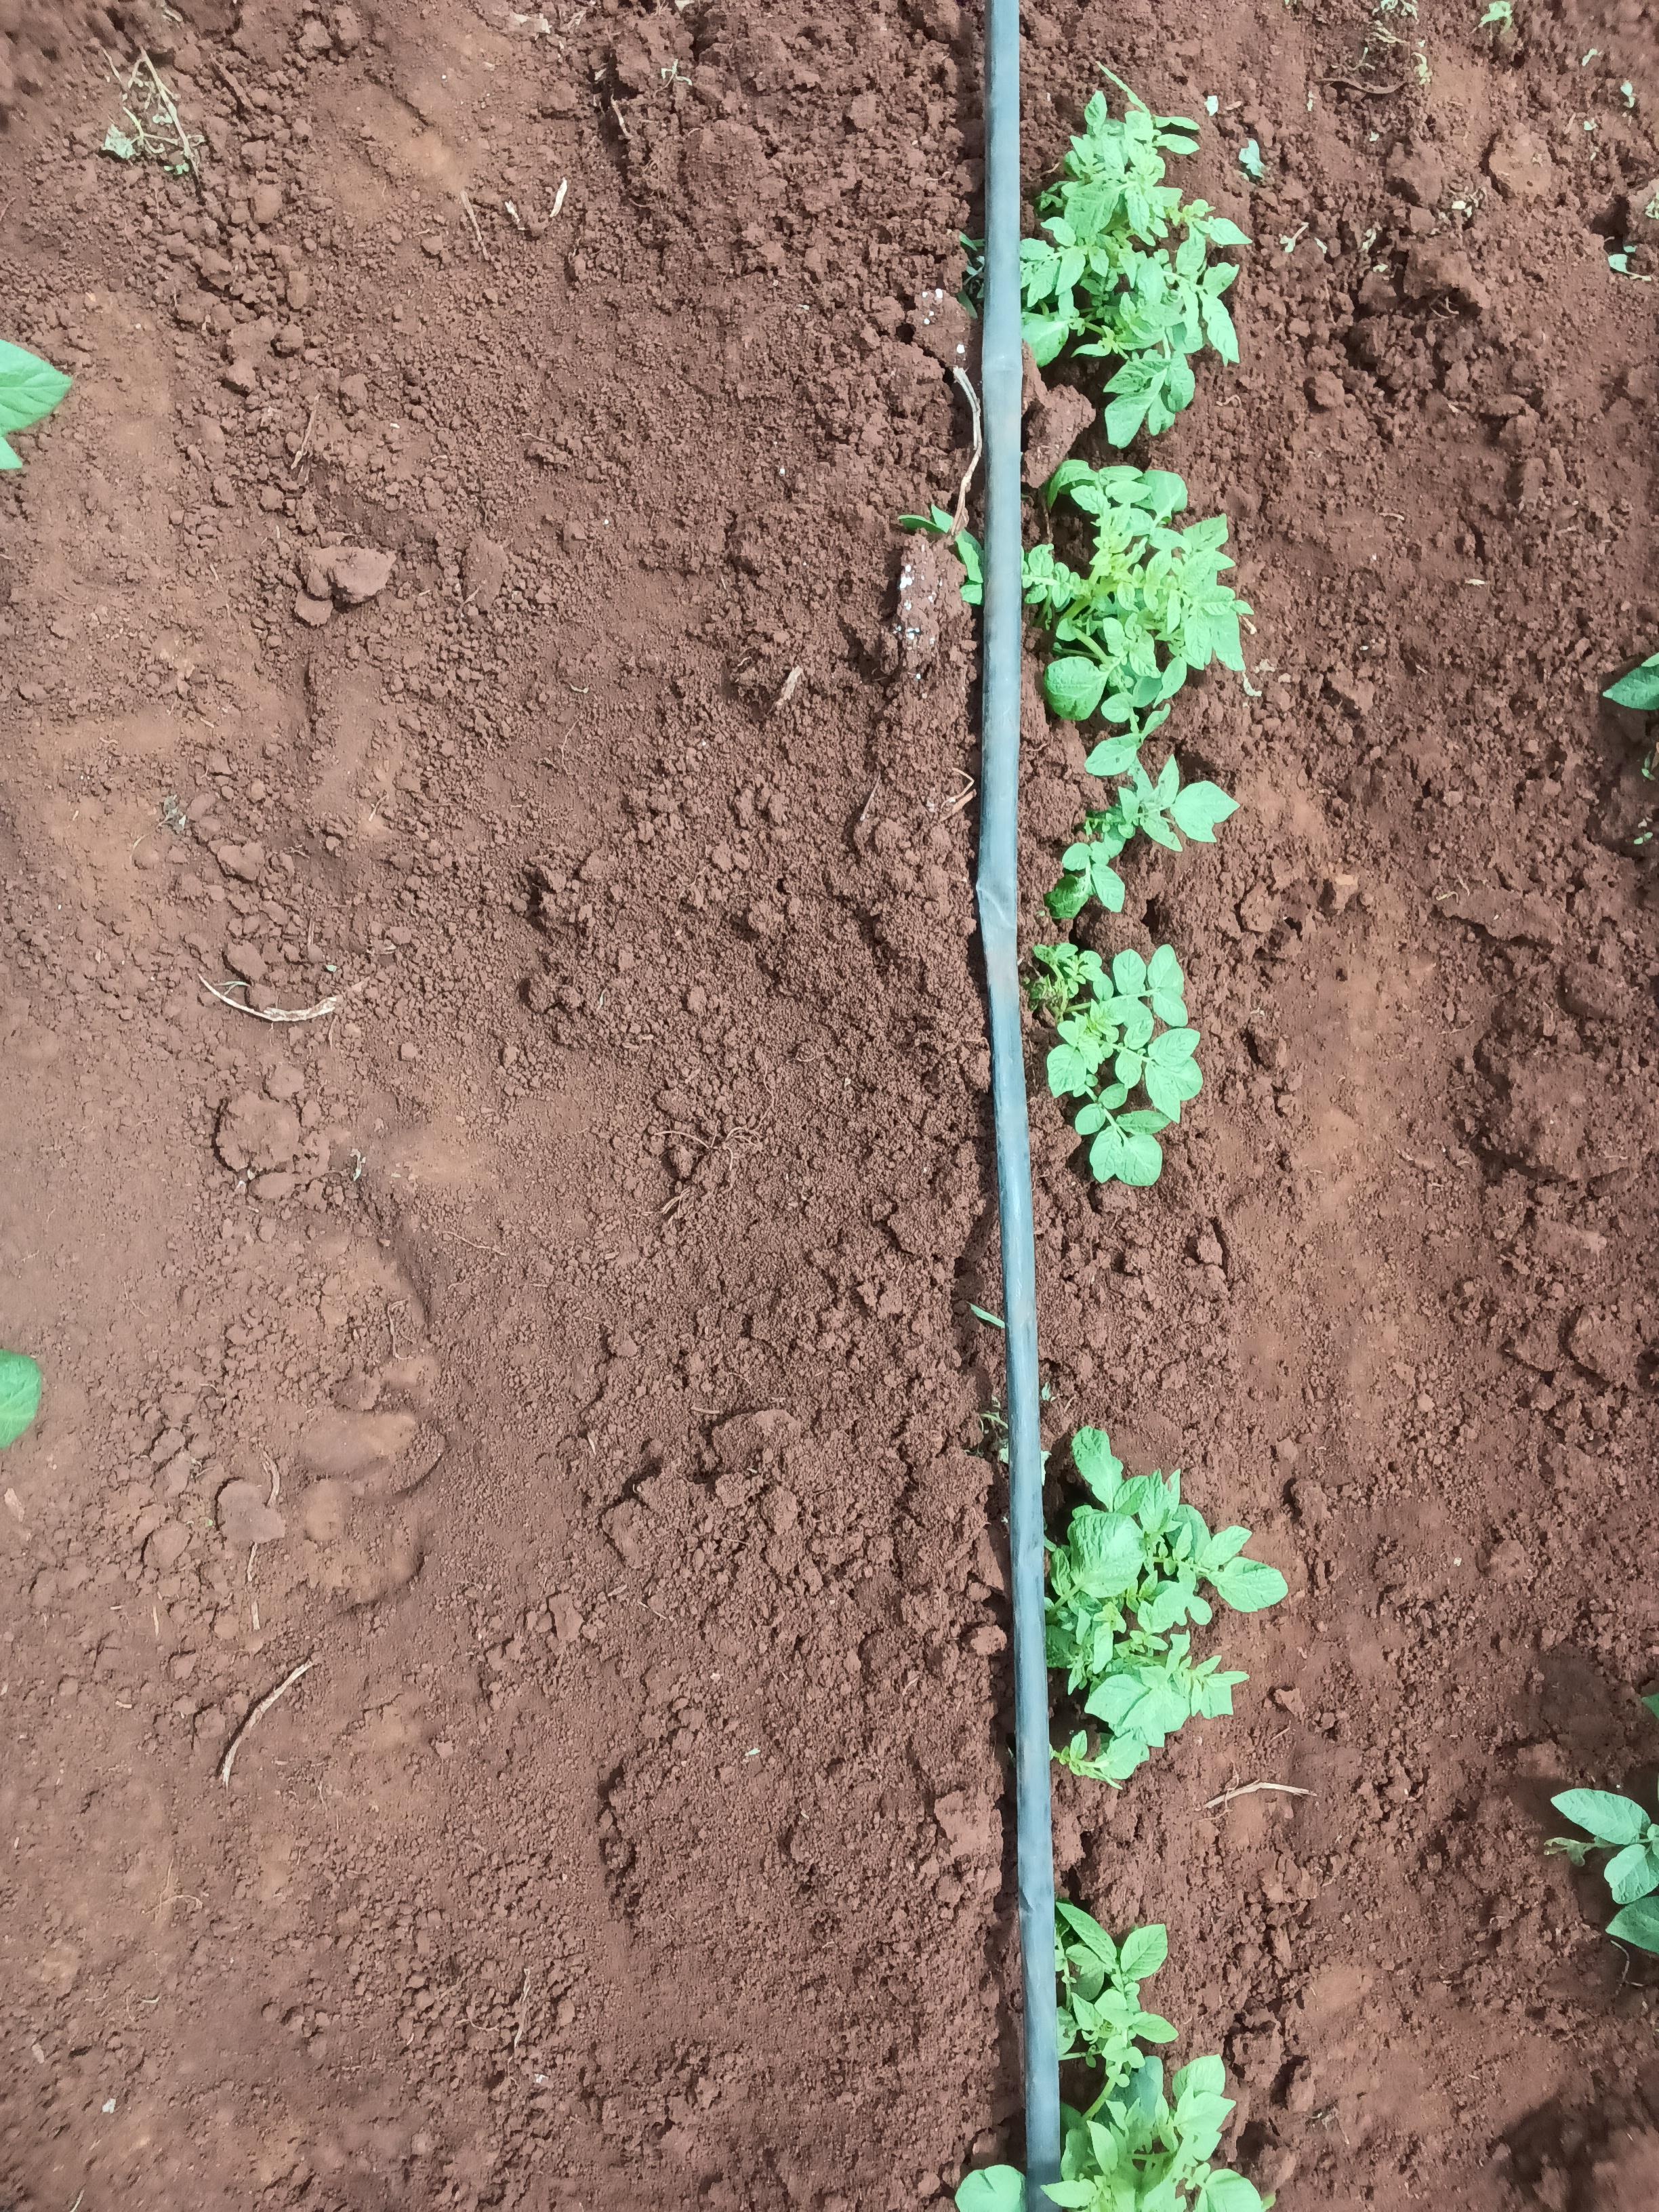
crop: potato
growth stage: sprouting emergence
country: Kenya
